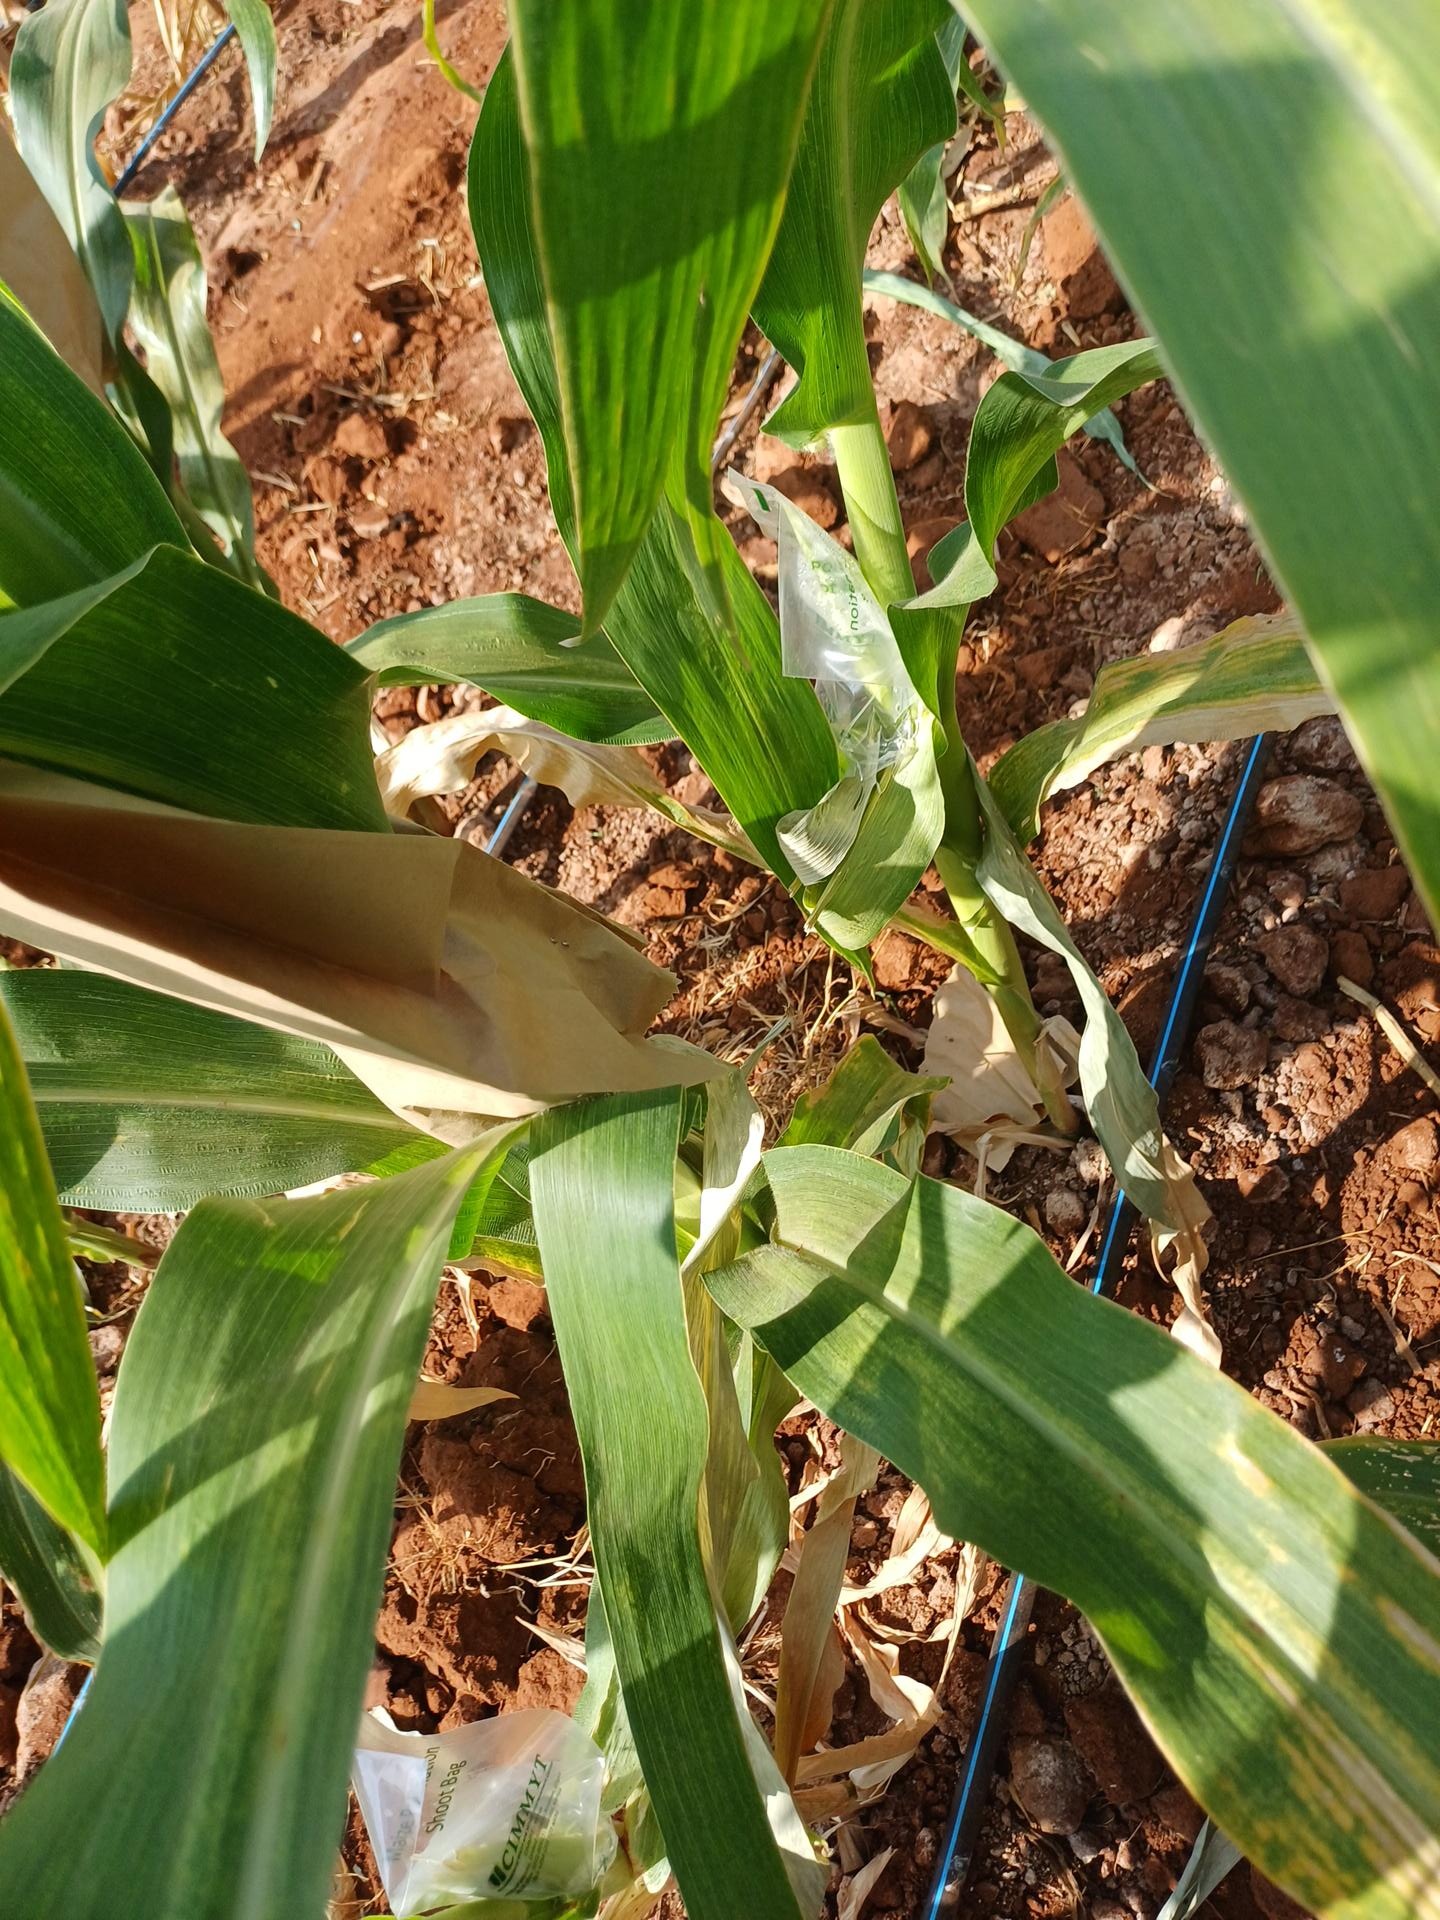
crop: maize
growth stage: flowering
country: Kenya
